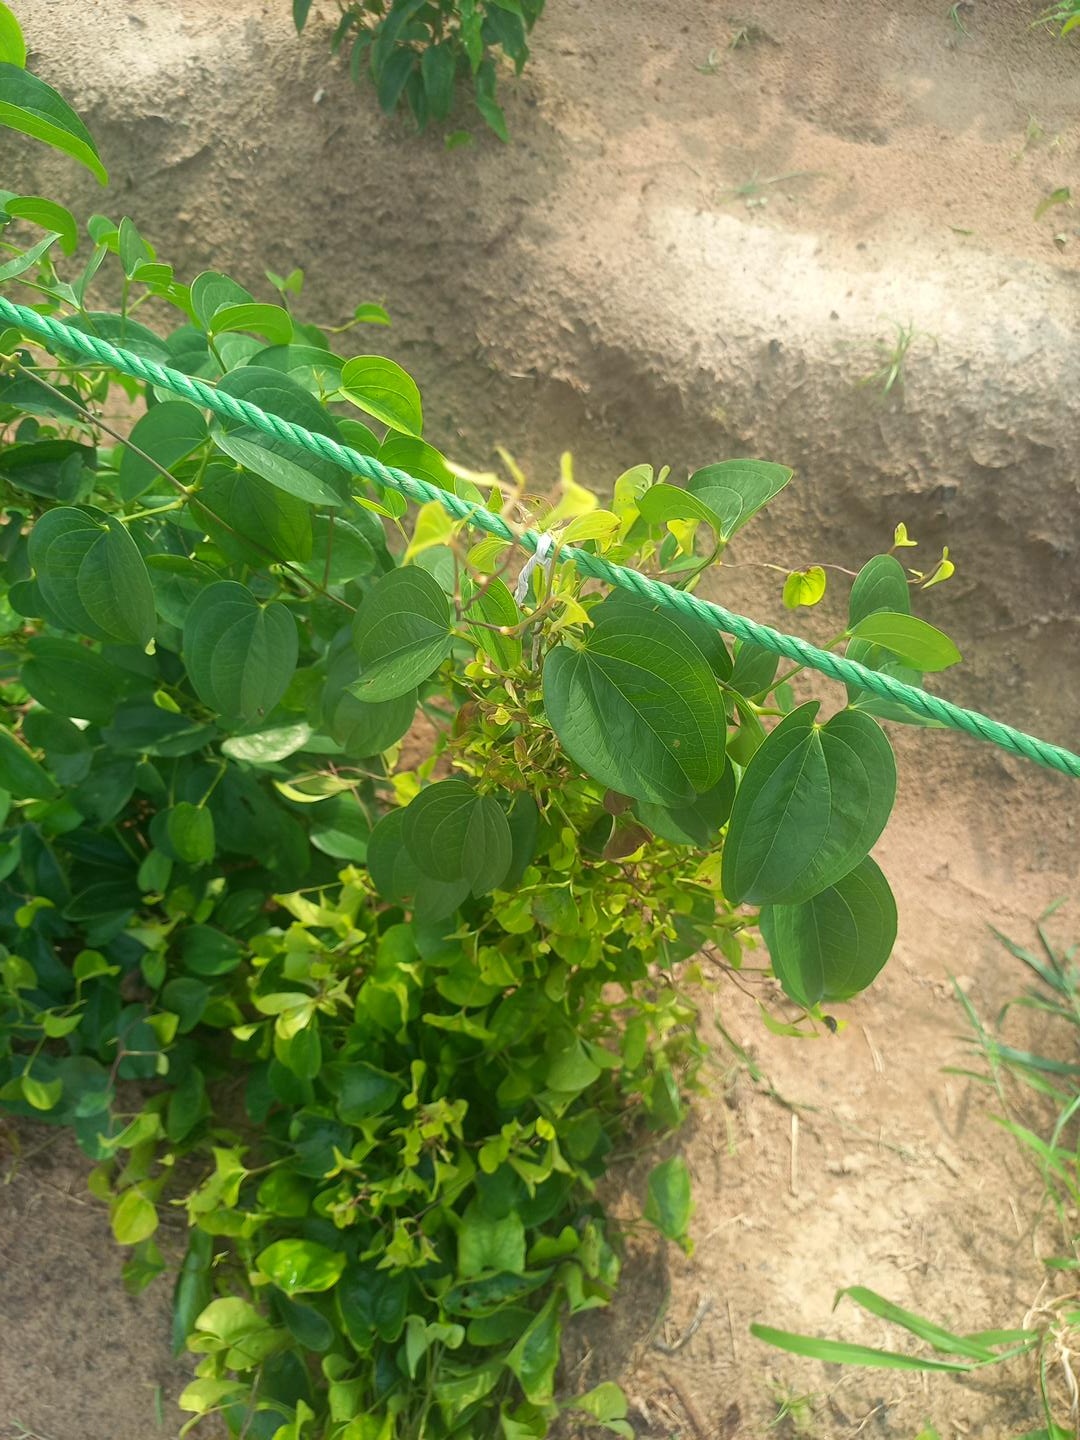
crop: yam
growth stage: vegetative
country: Nigeria
